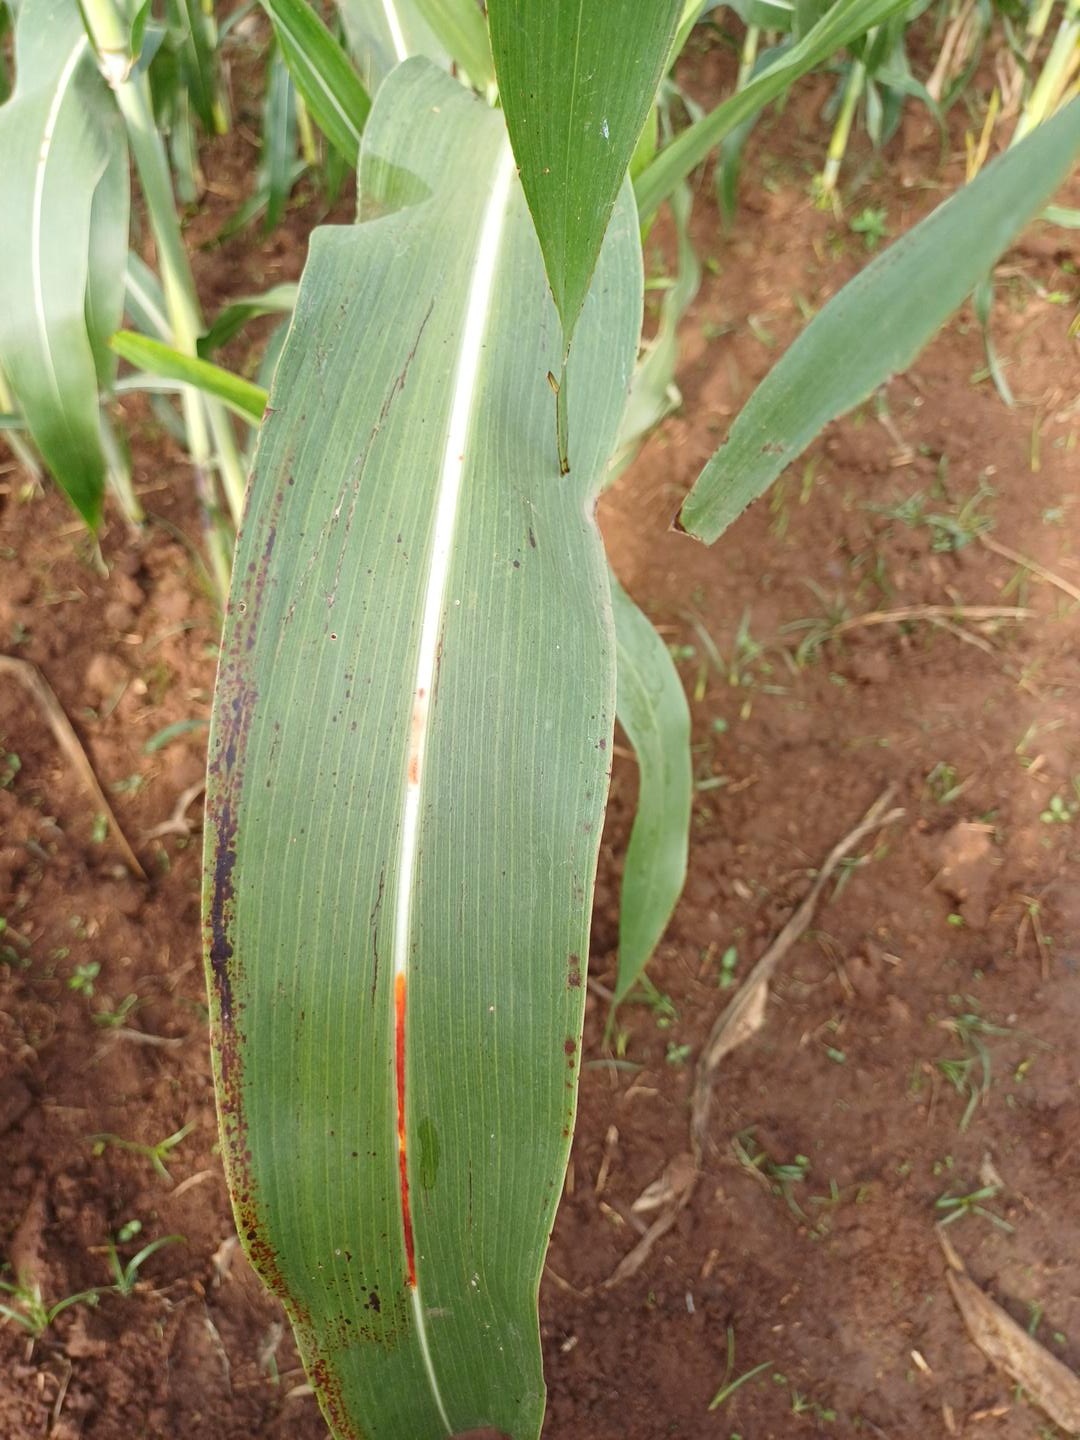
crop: sorghum
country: Kenya
